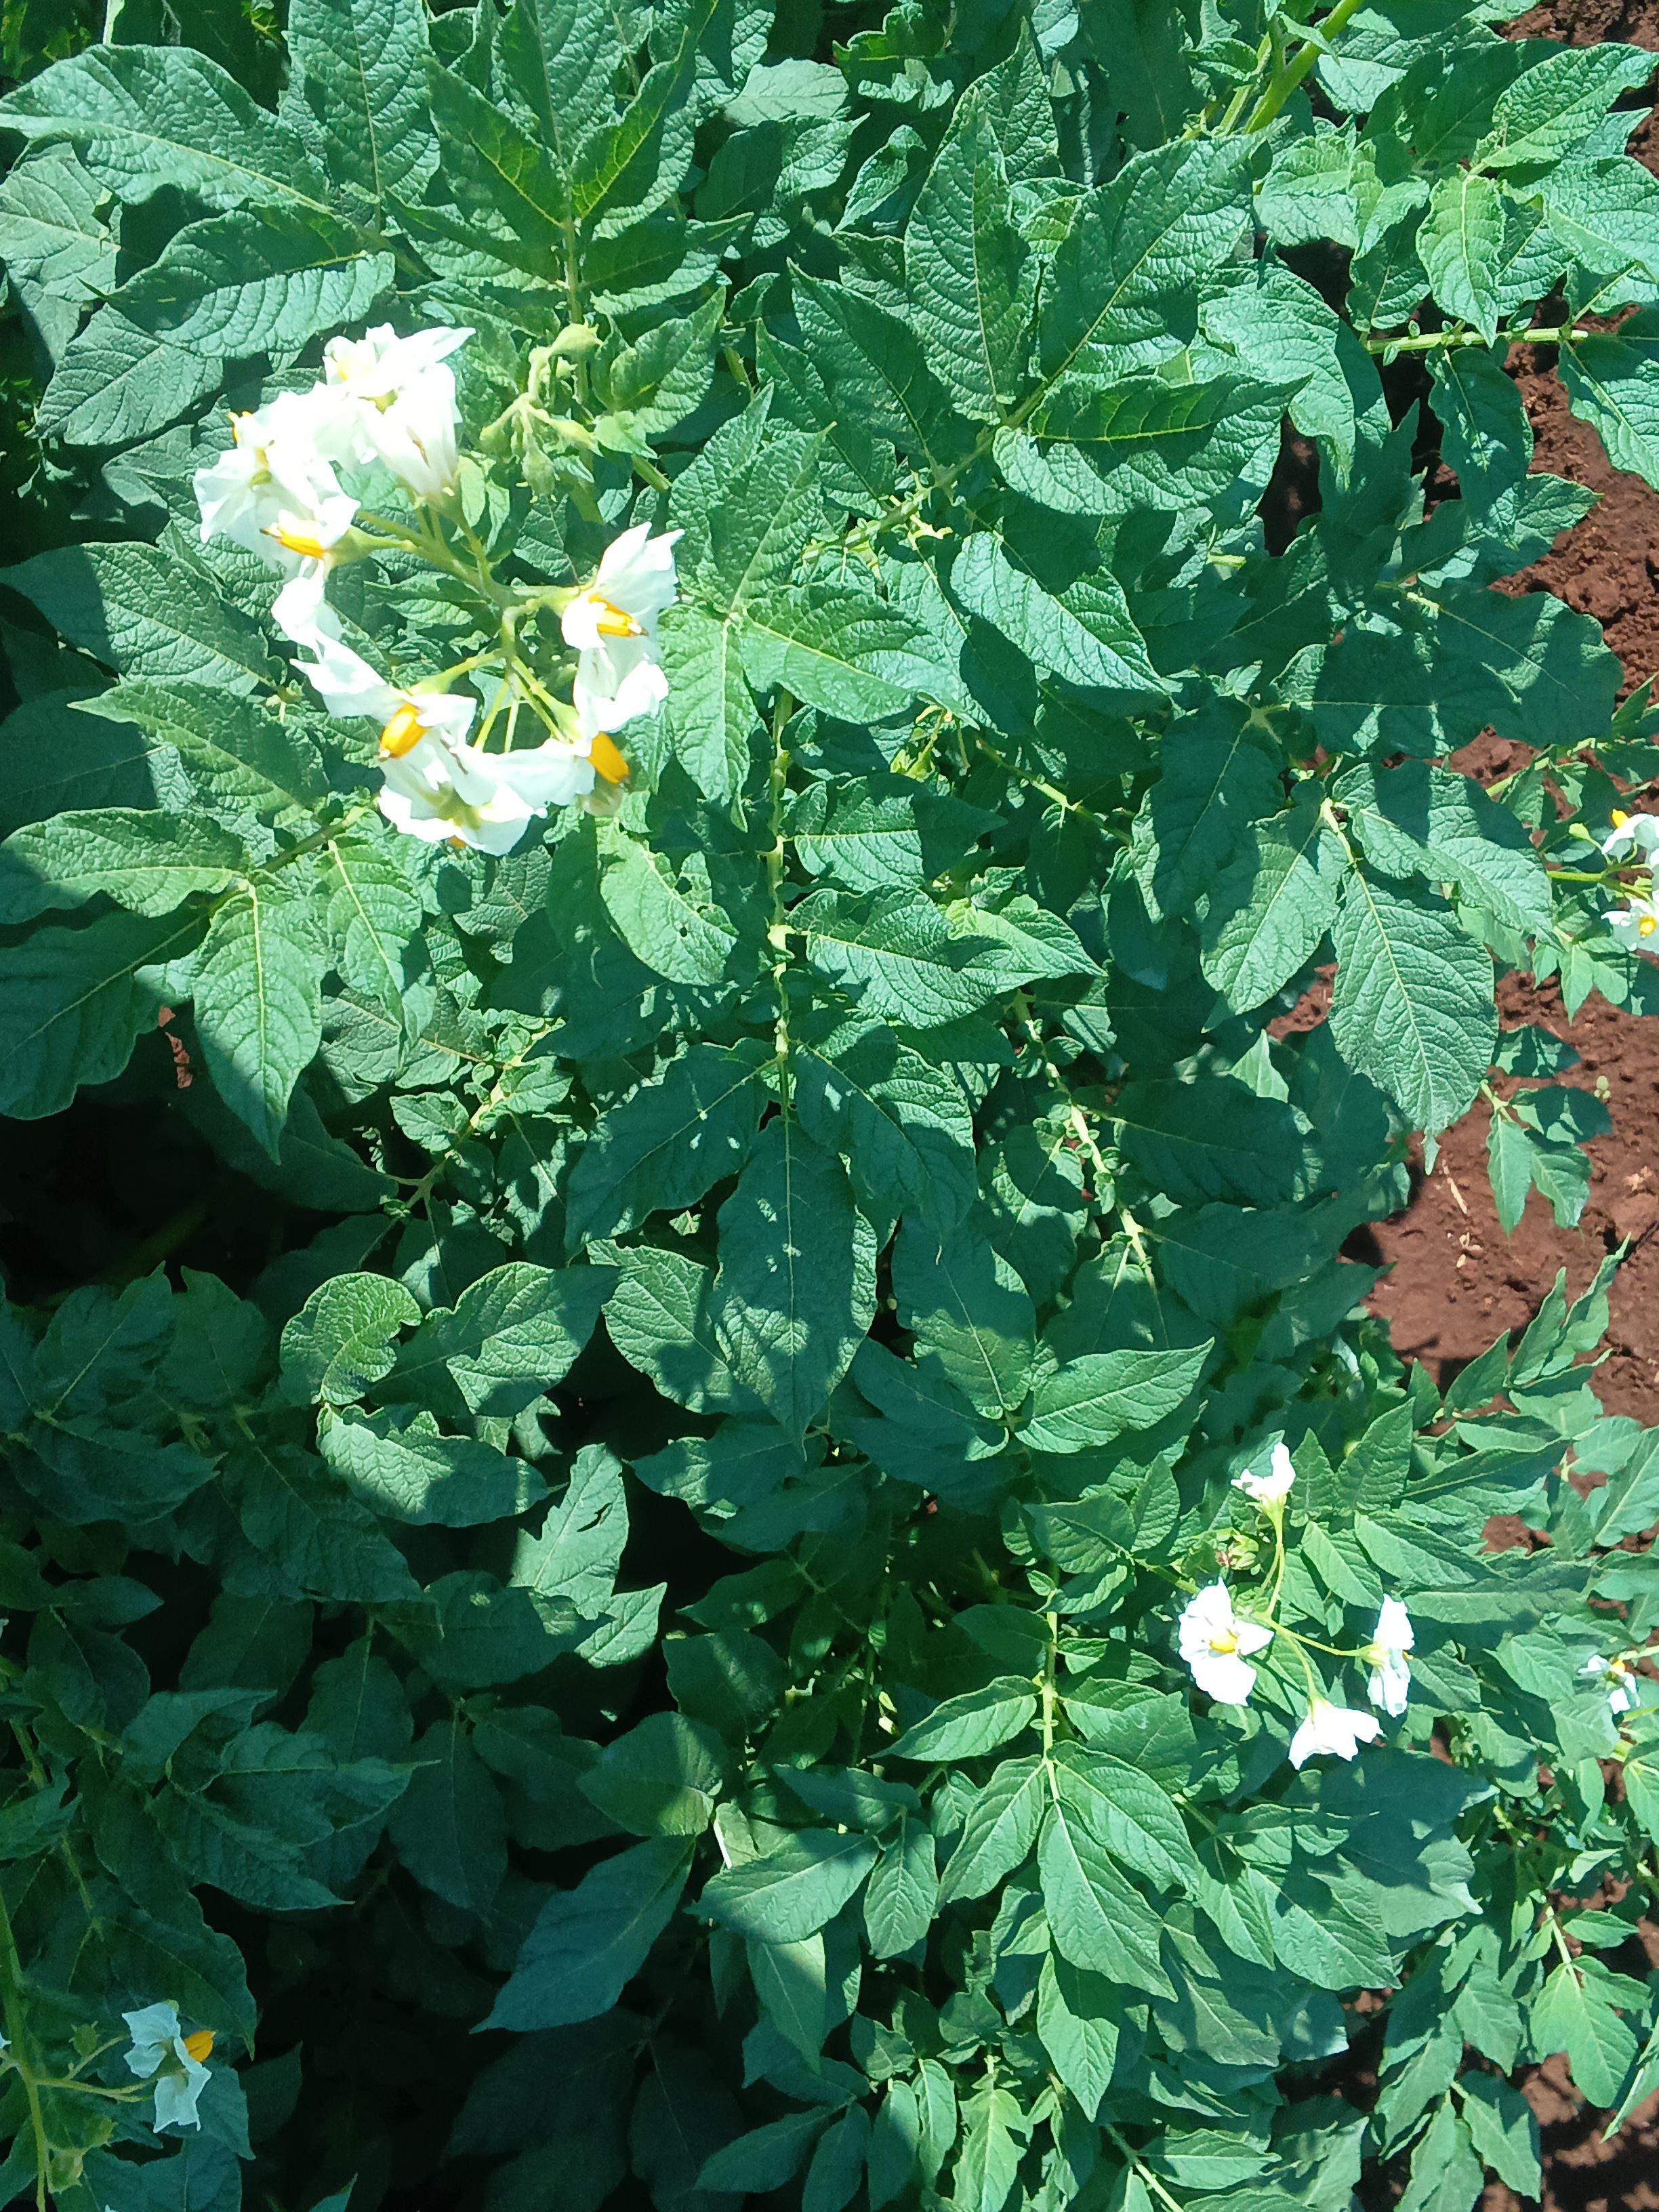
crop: potato
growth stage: flowering
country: Kenya
